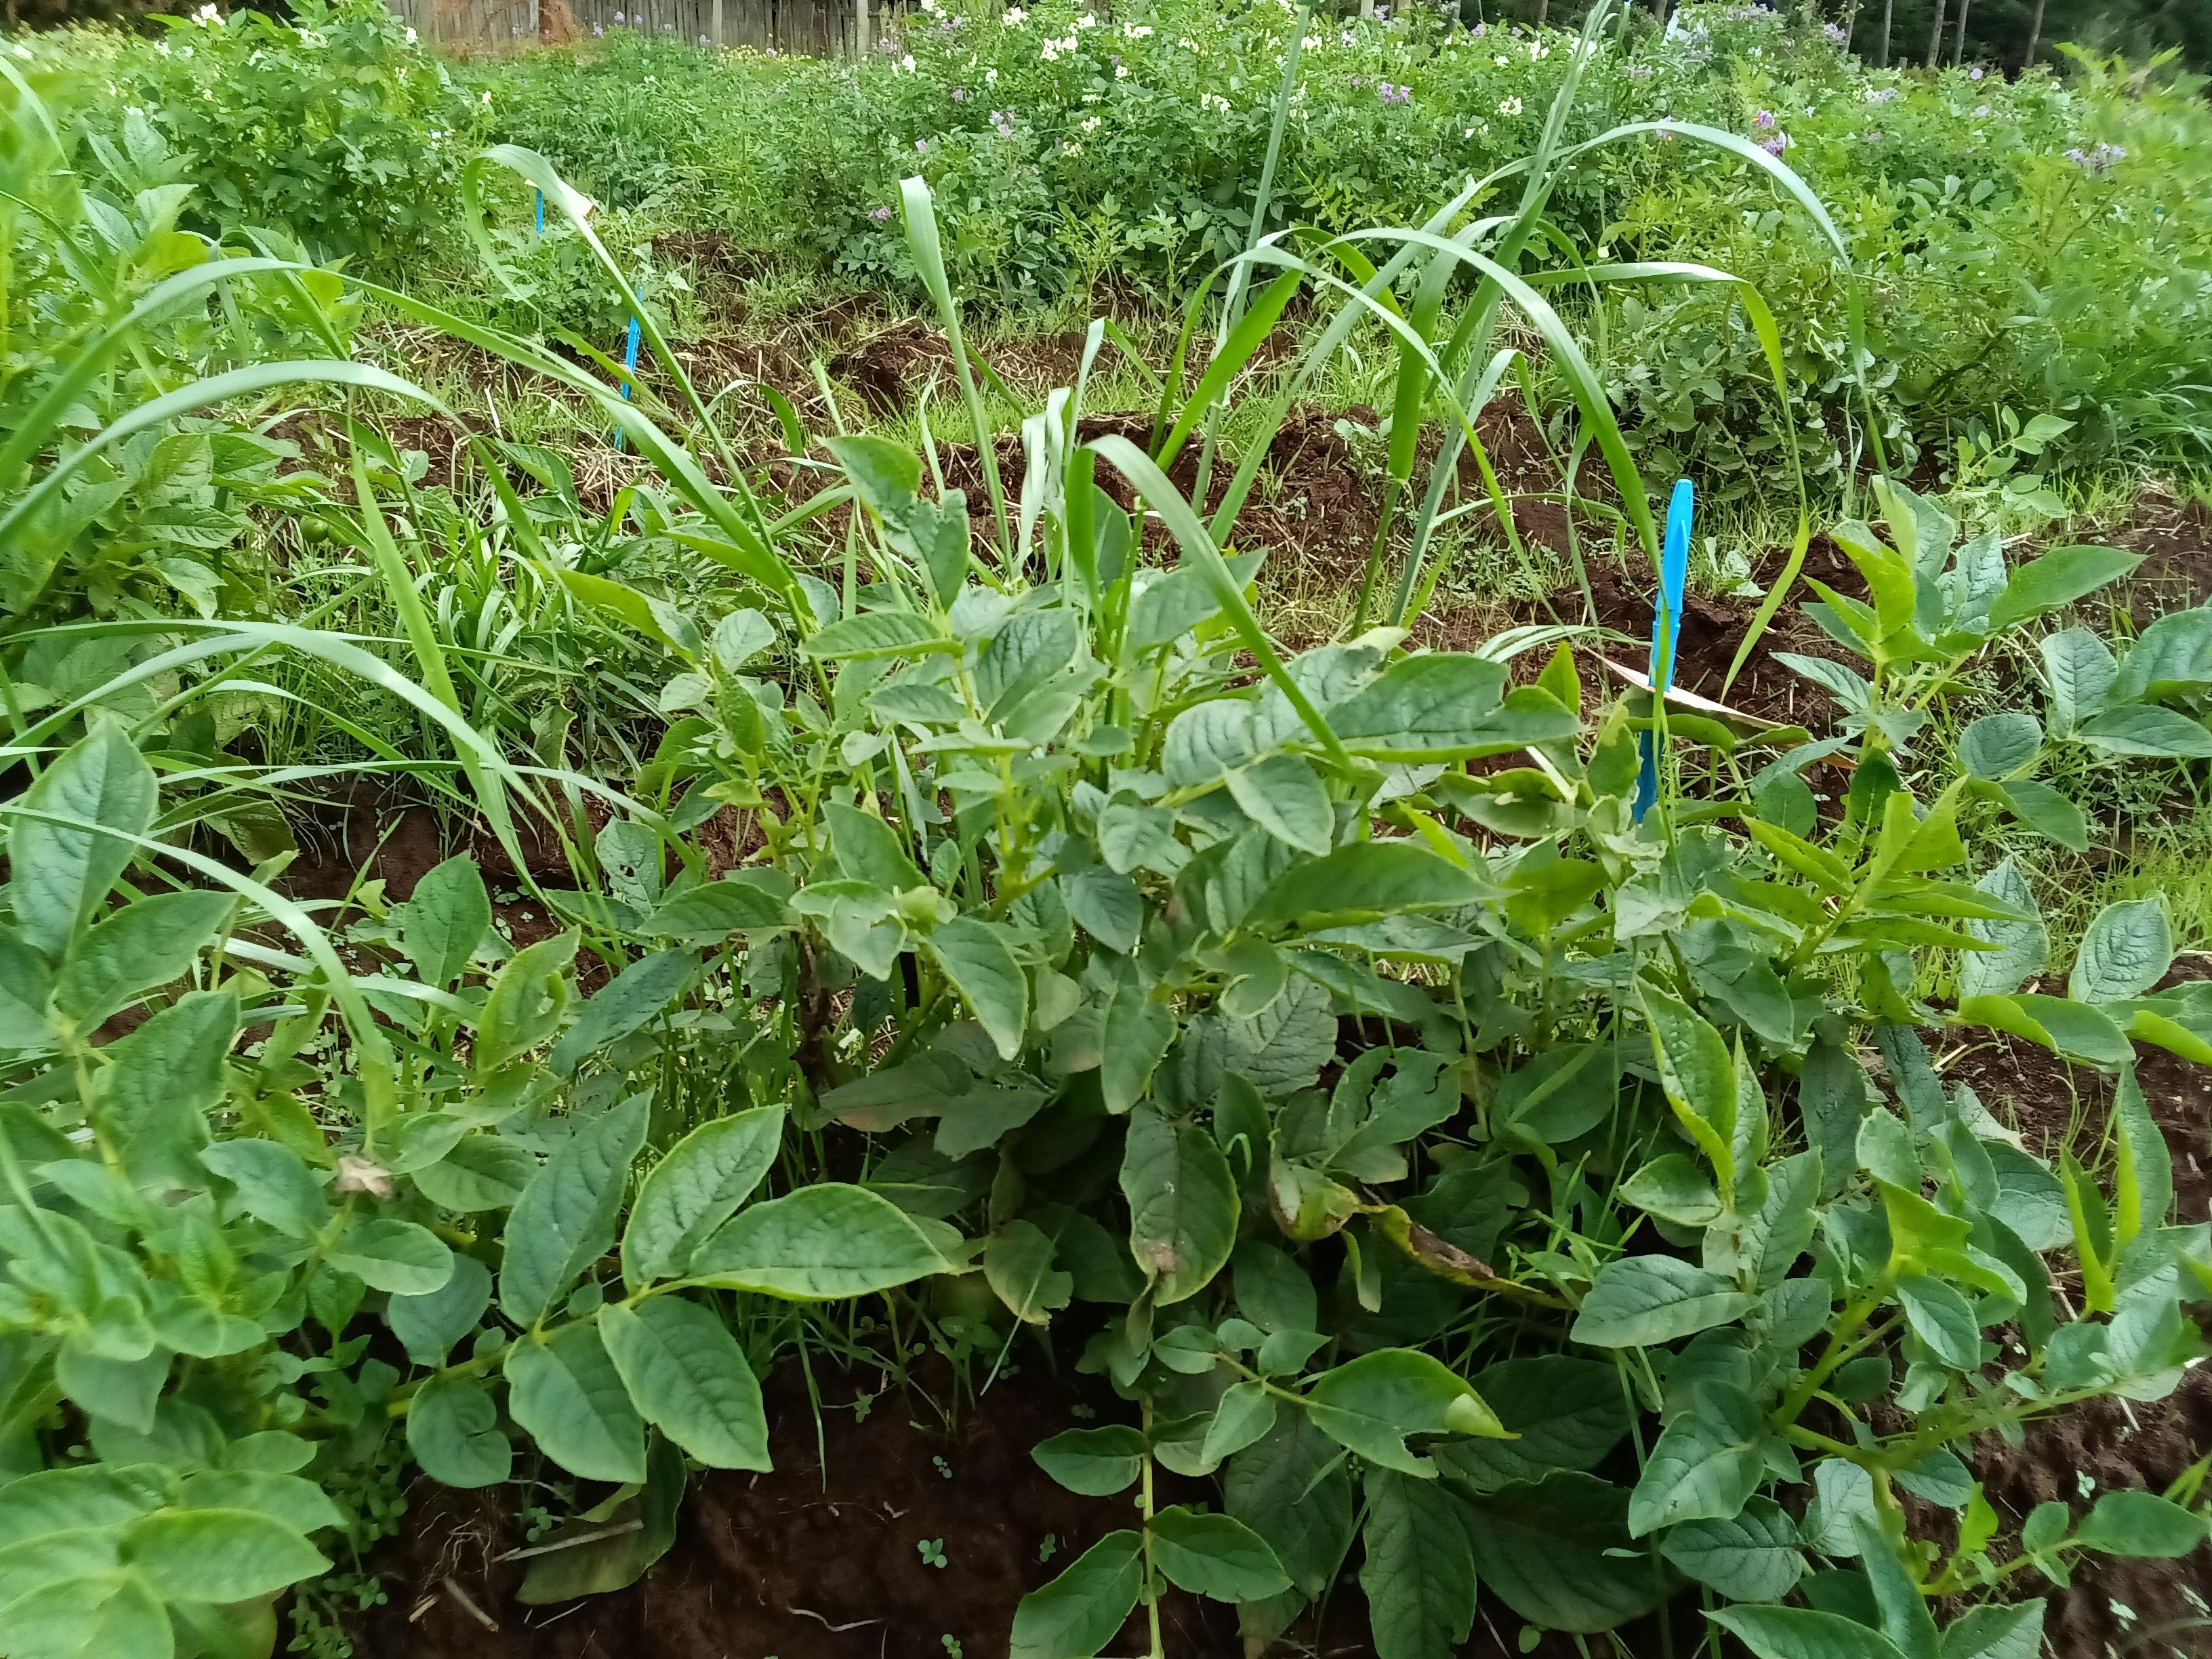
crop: potato
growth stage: flowering
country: Kenya
